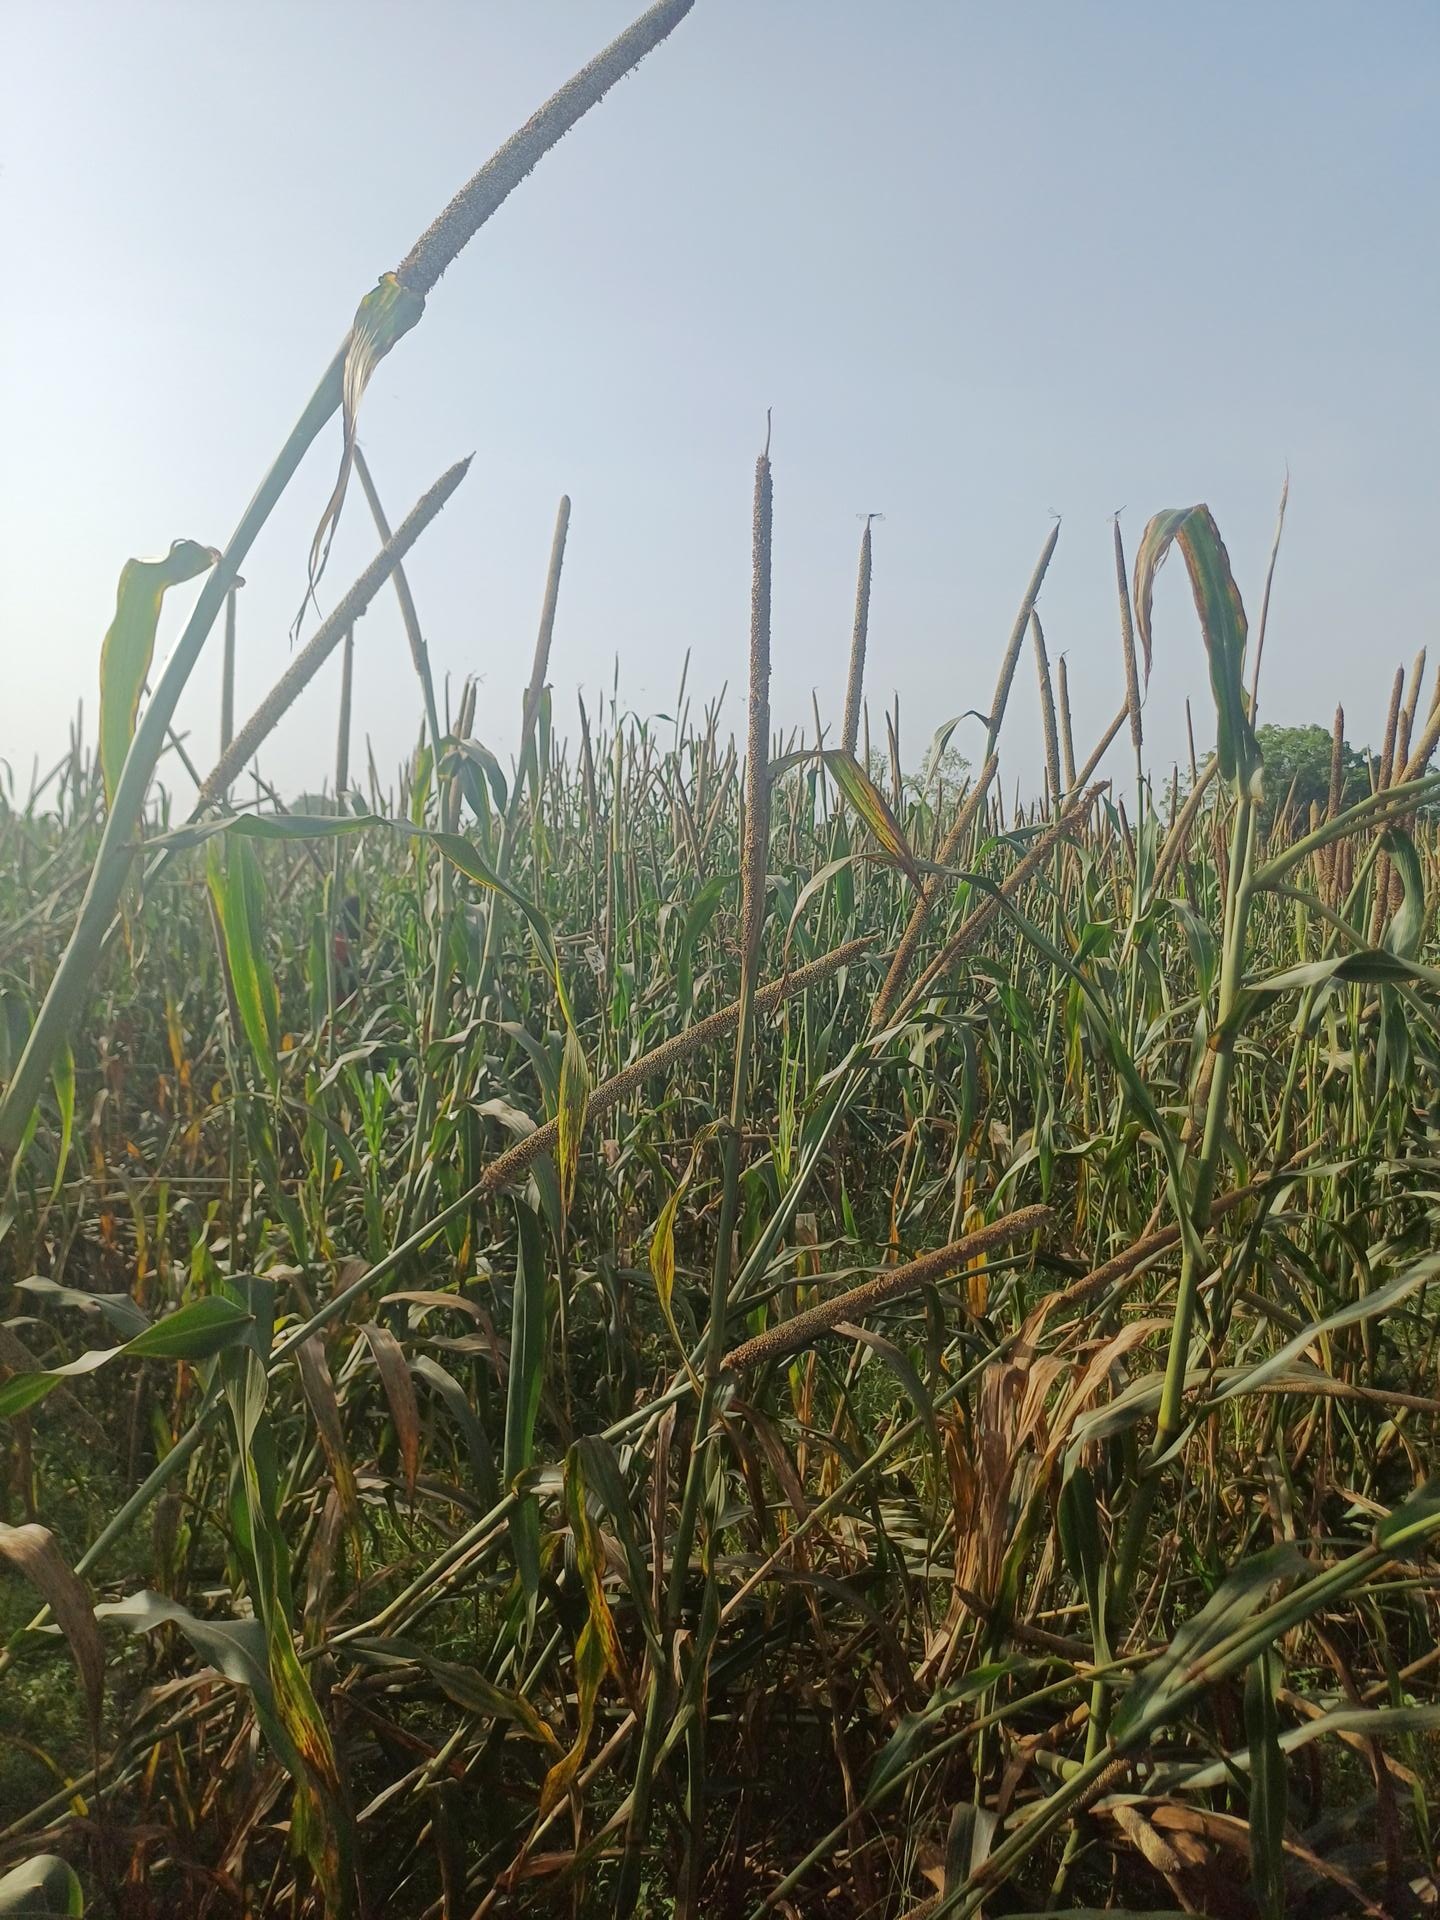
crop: pearl millet
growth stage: filling grain
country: Senegal
